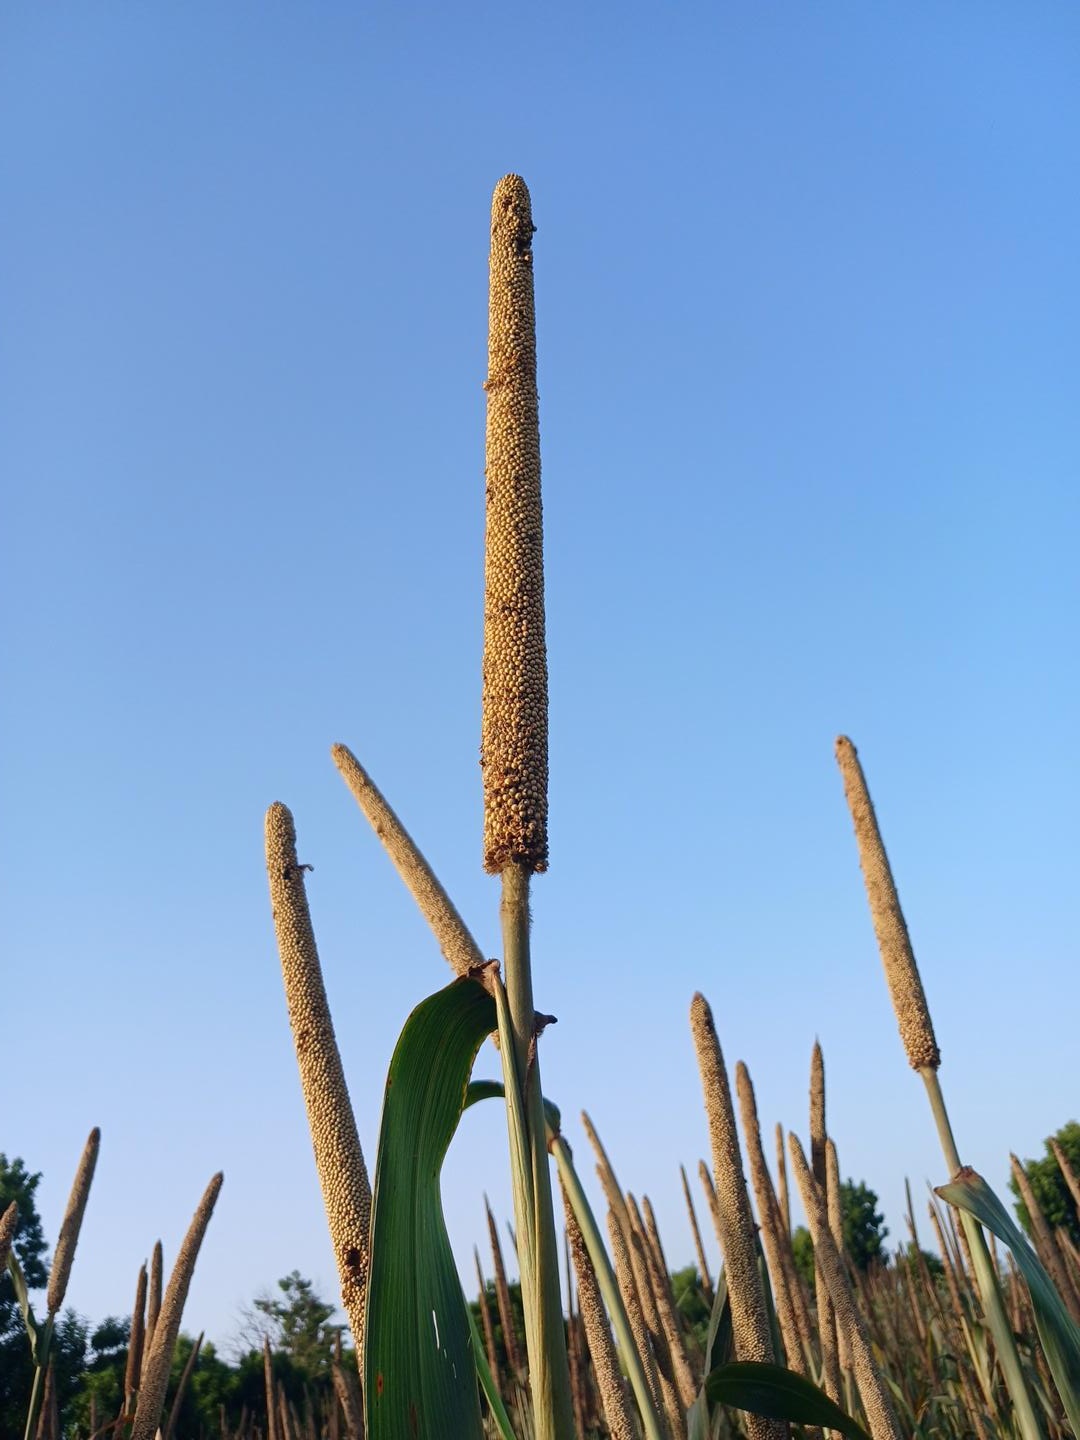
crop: pearl millet
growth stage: maturity
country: Senegal
